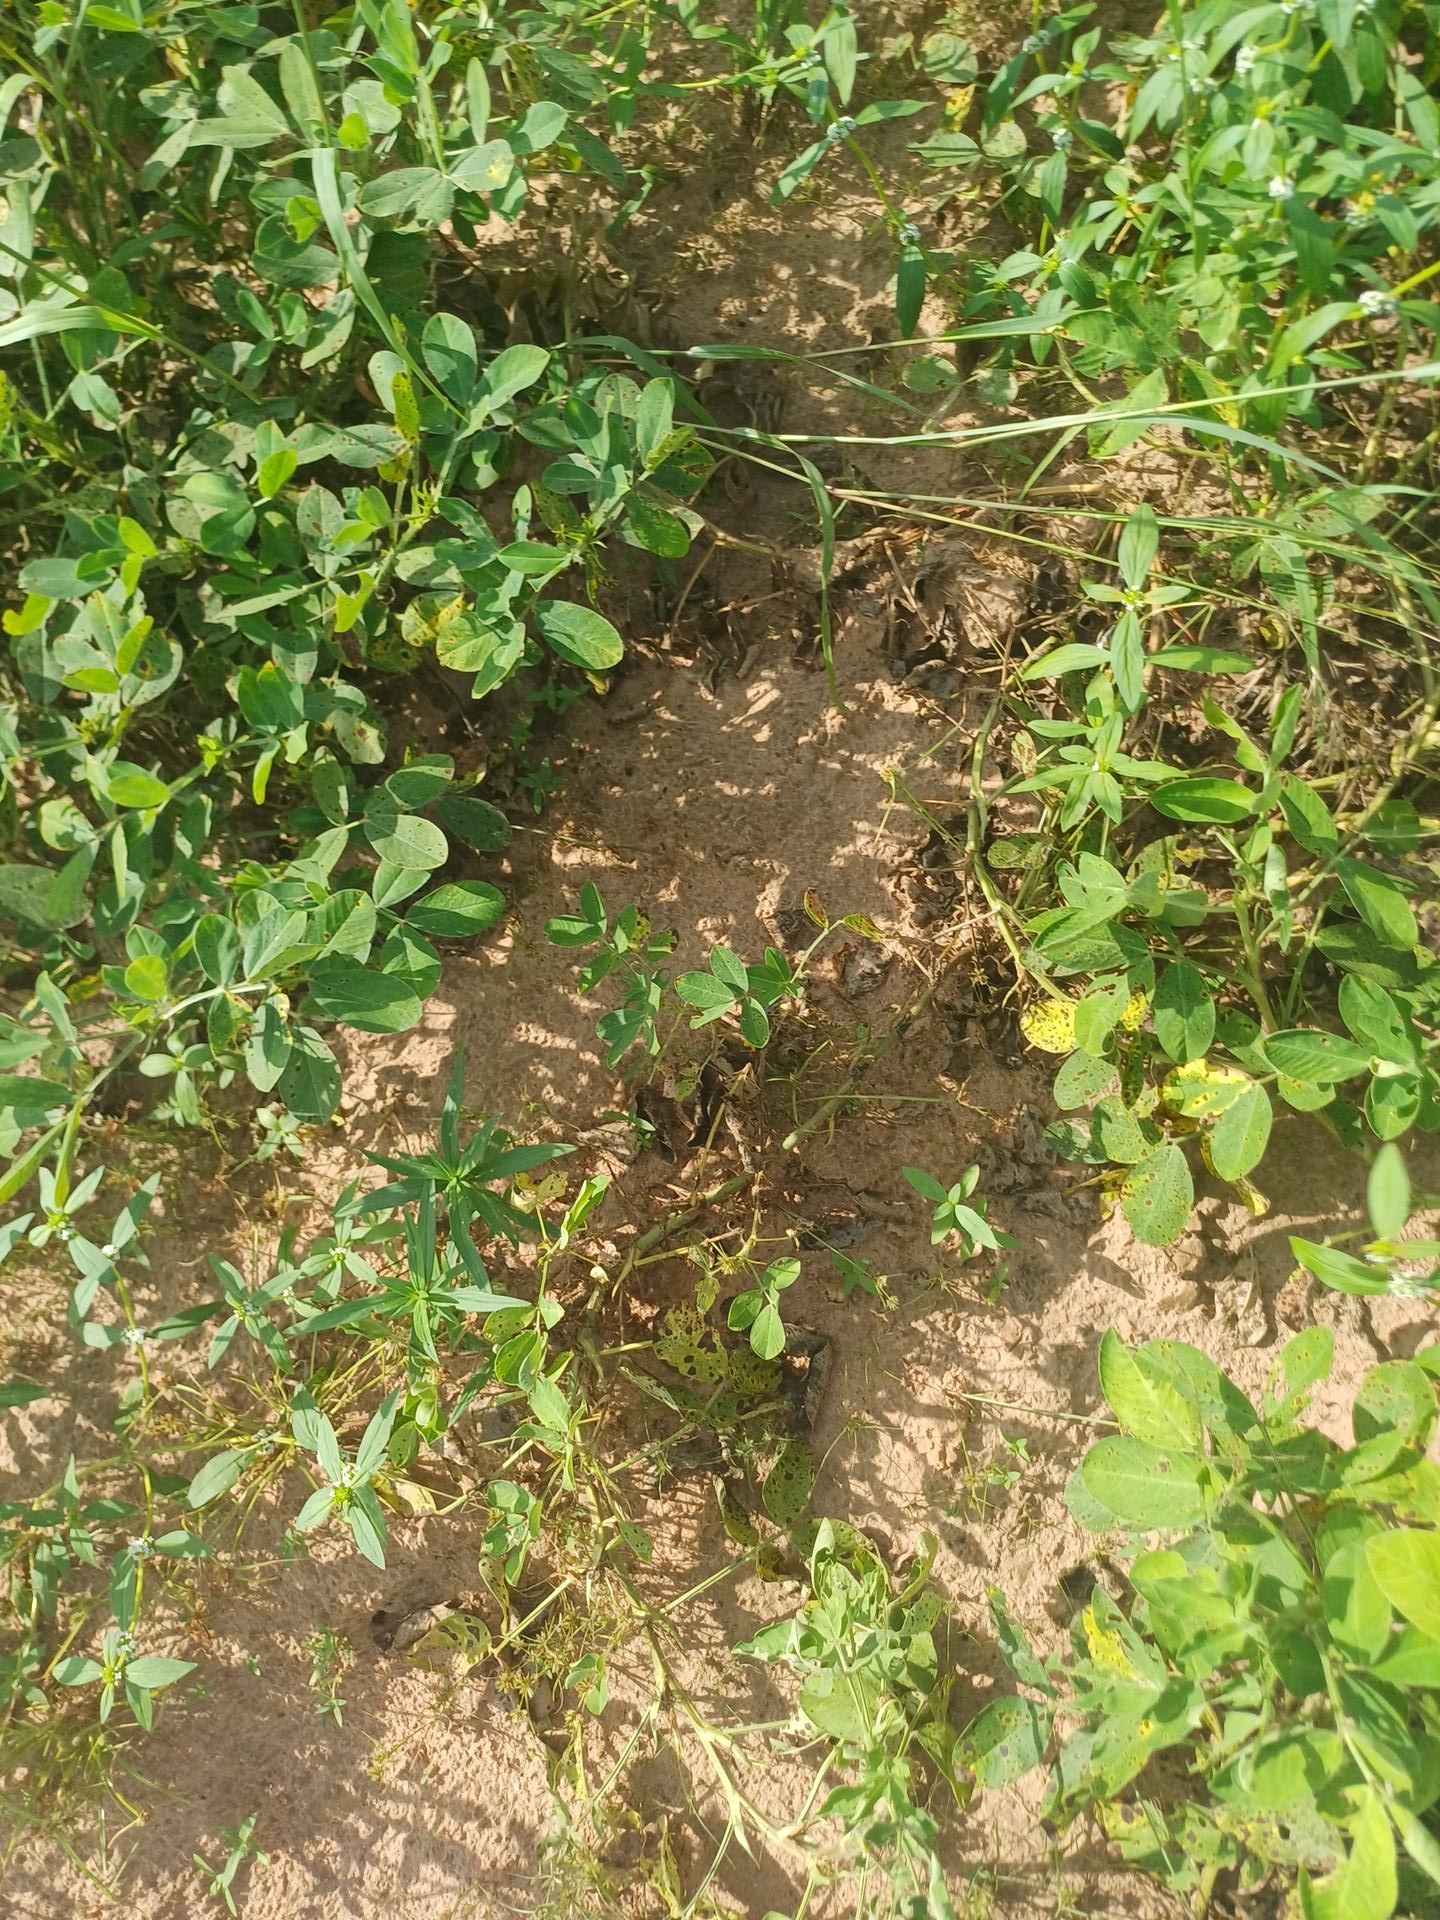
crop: groundnut
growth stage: flowering
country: Senegal
